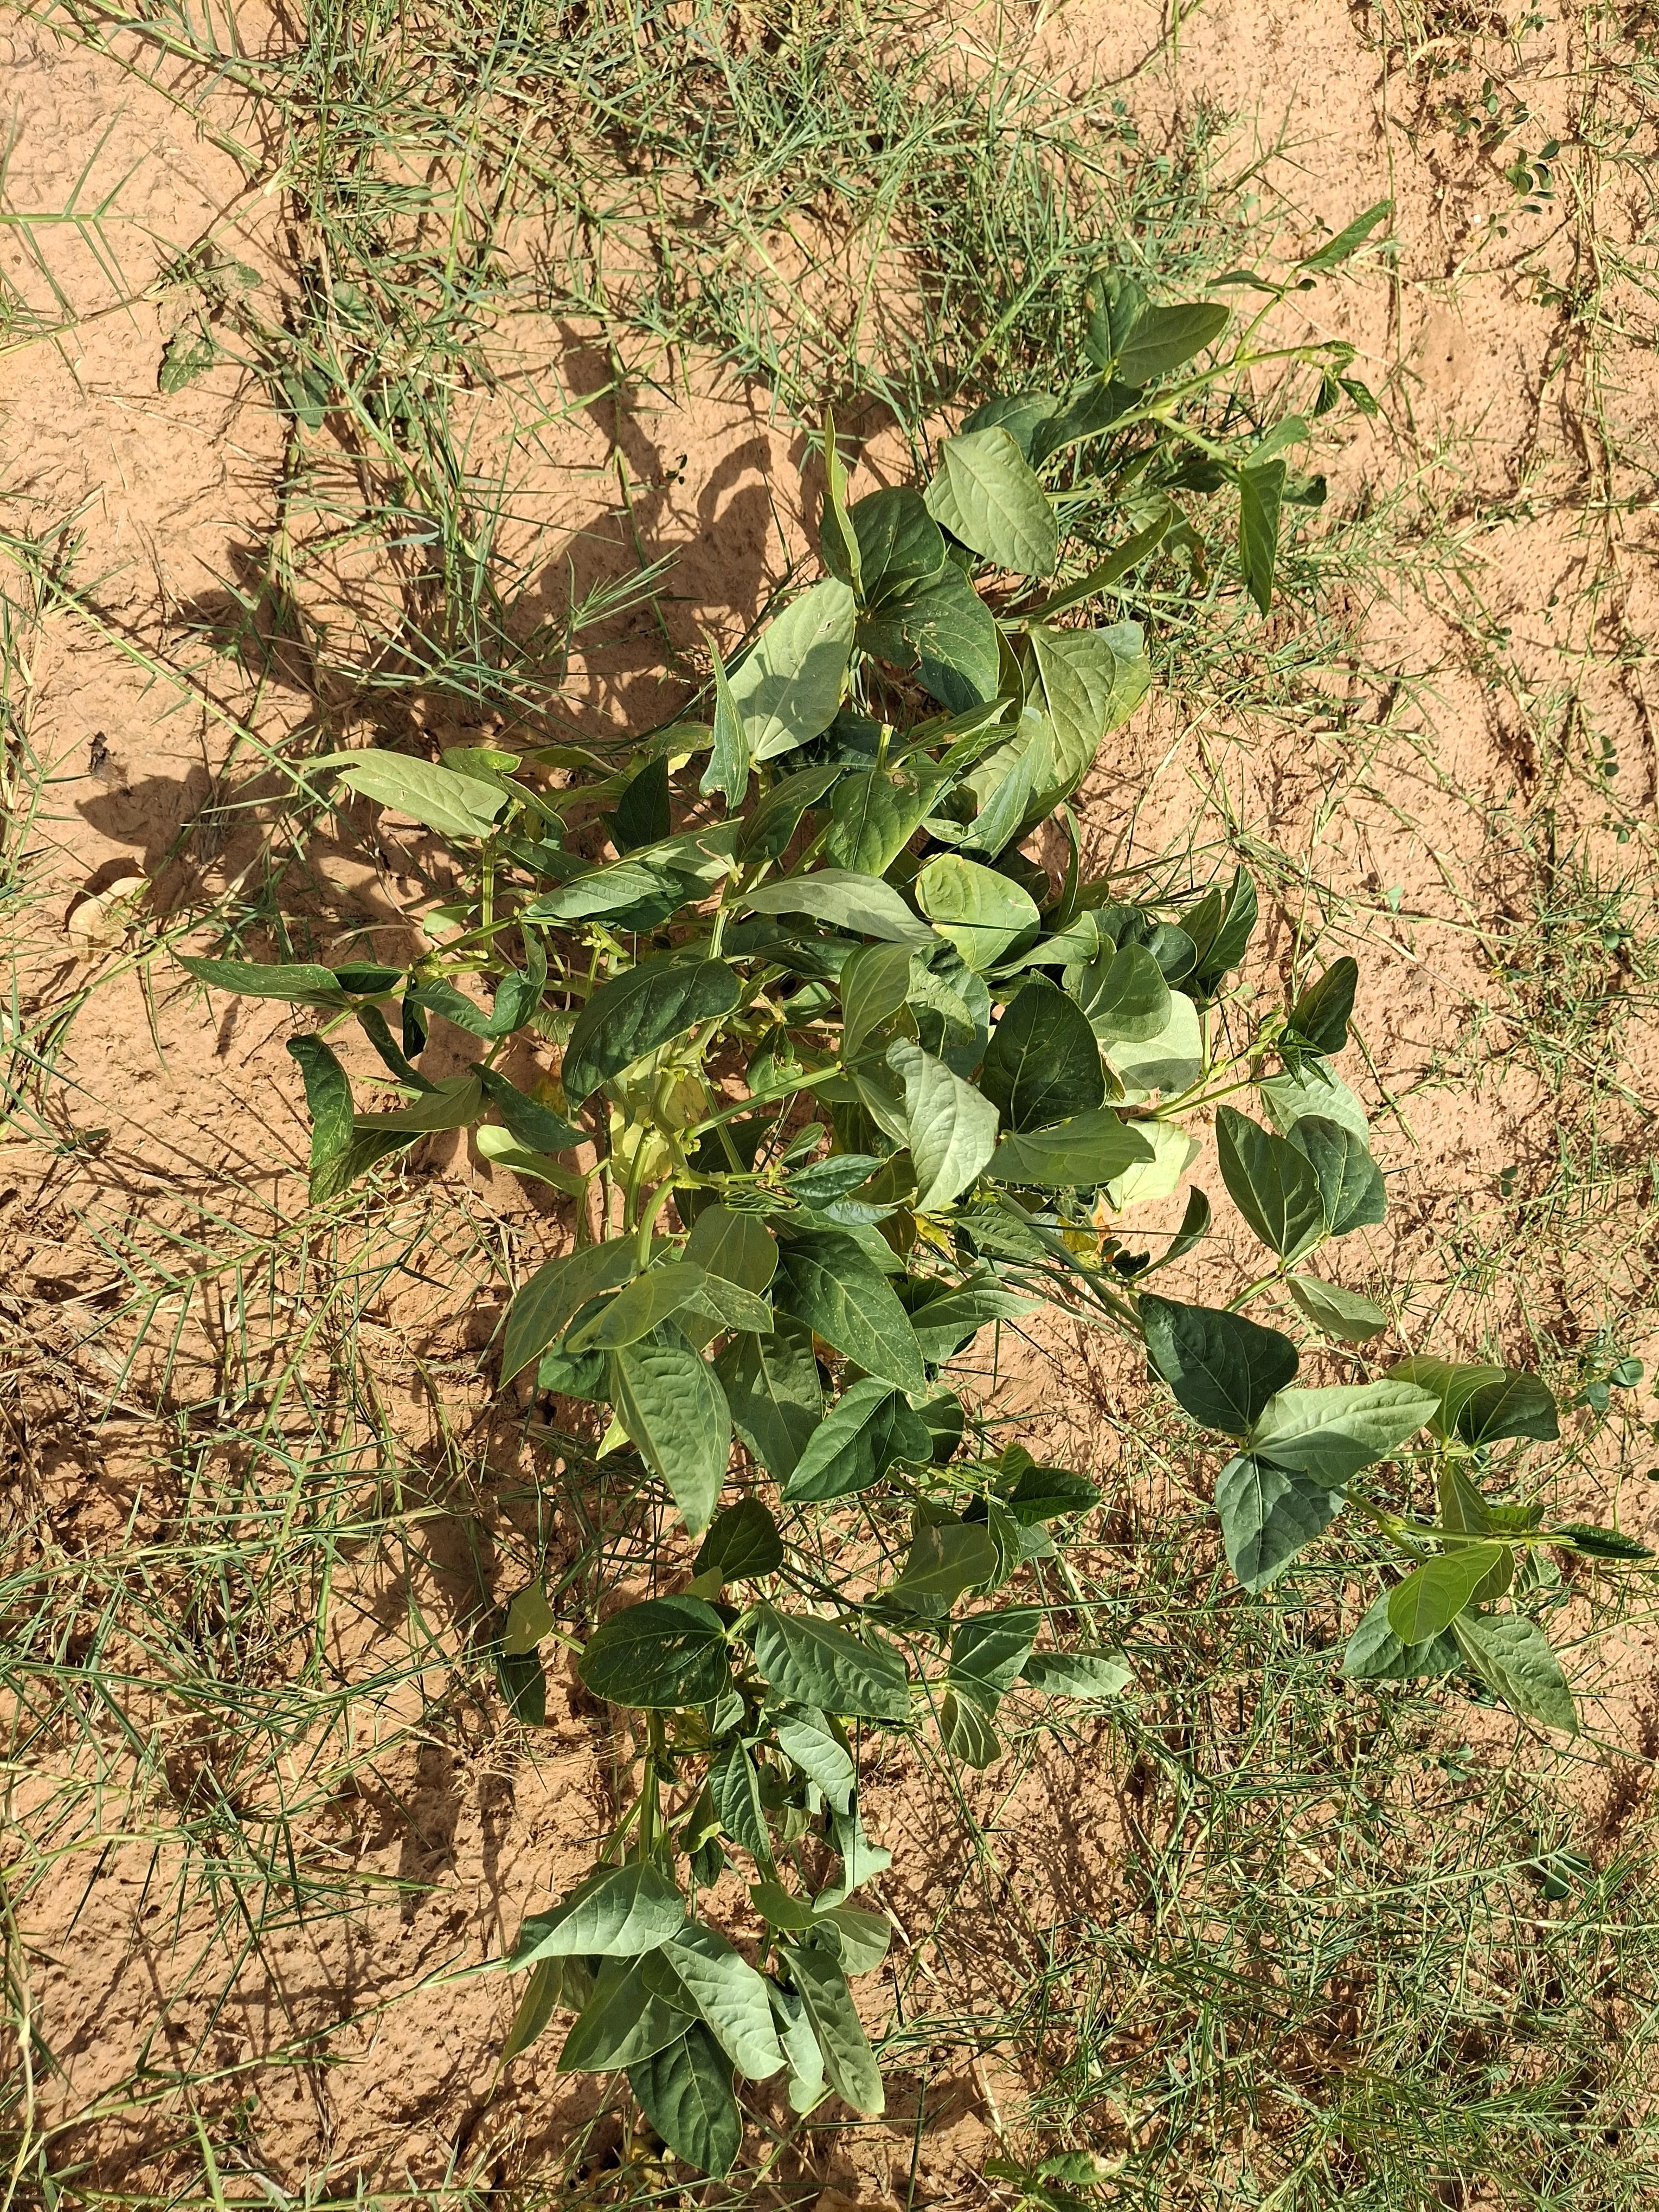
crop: cowpea
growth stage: harvest maturity
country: Nigeria
